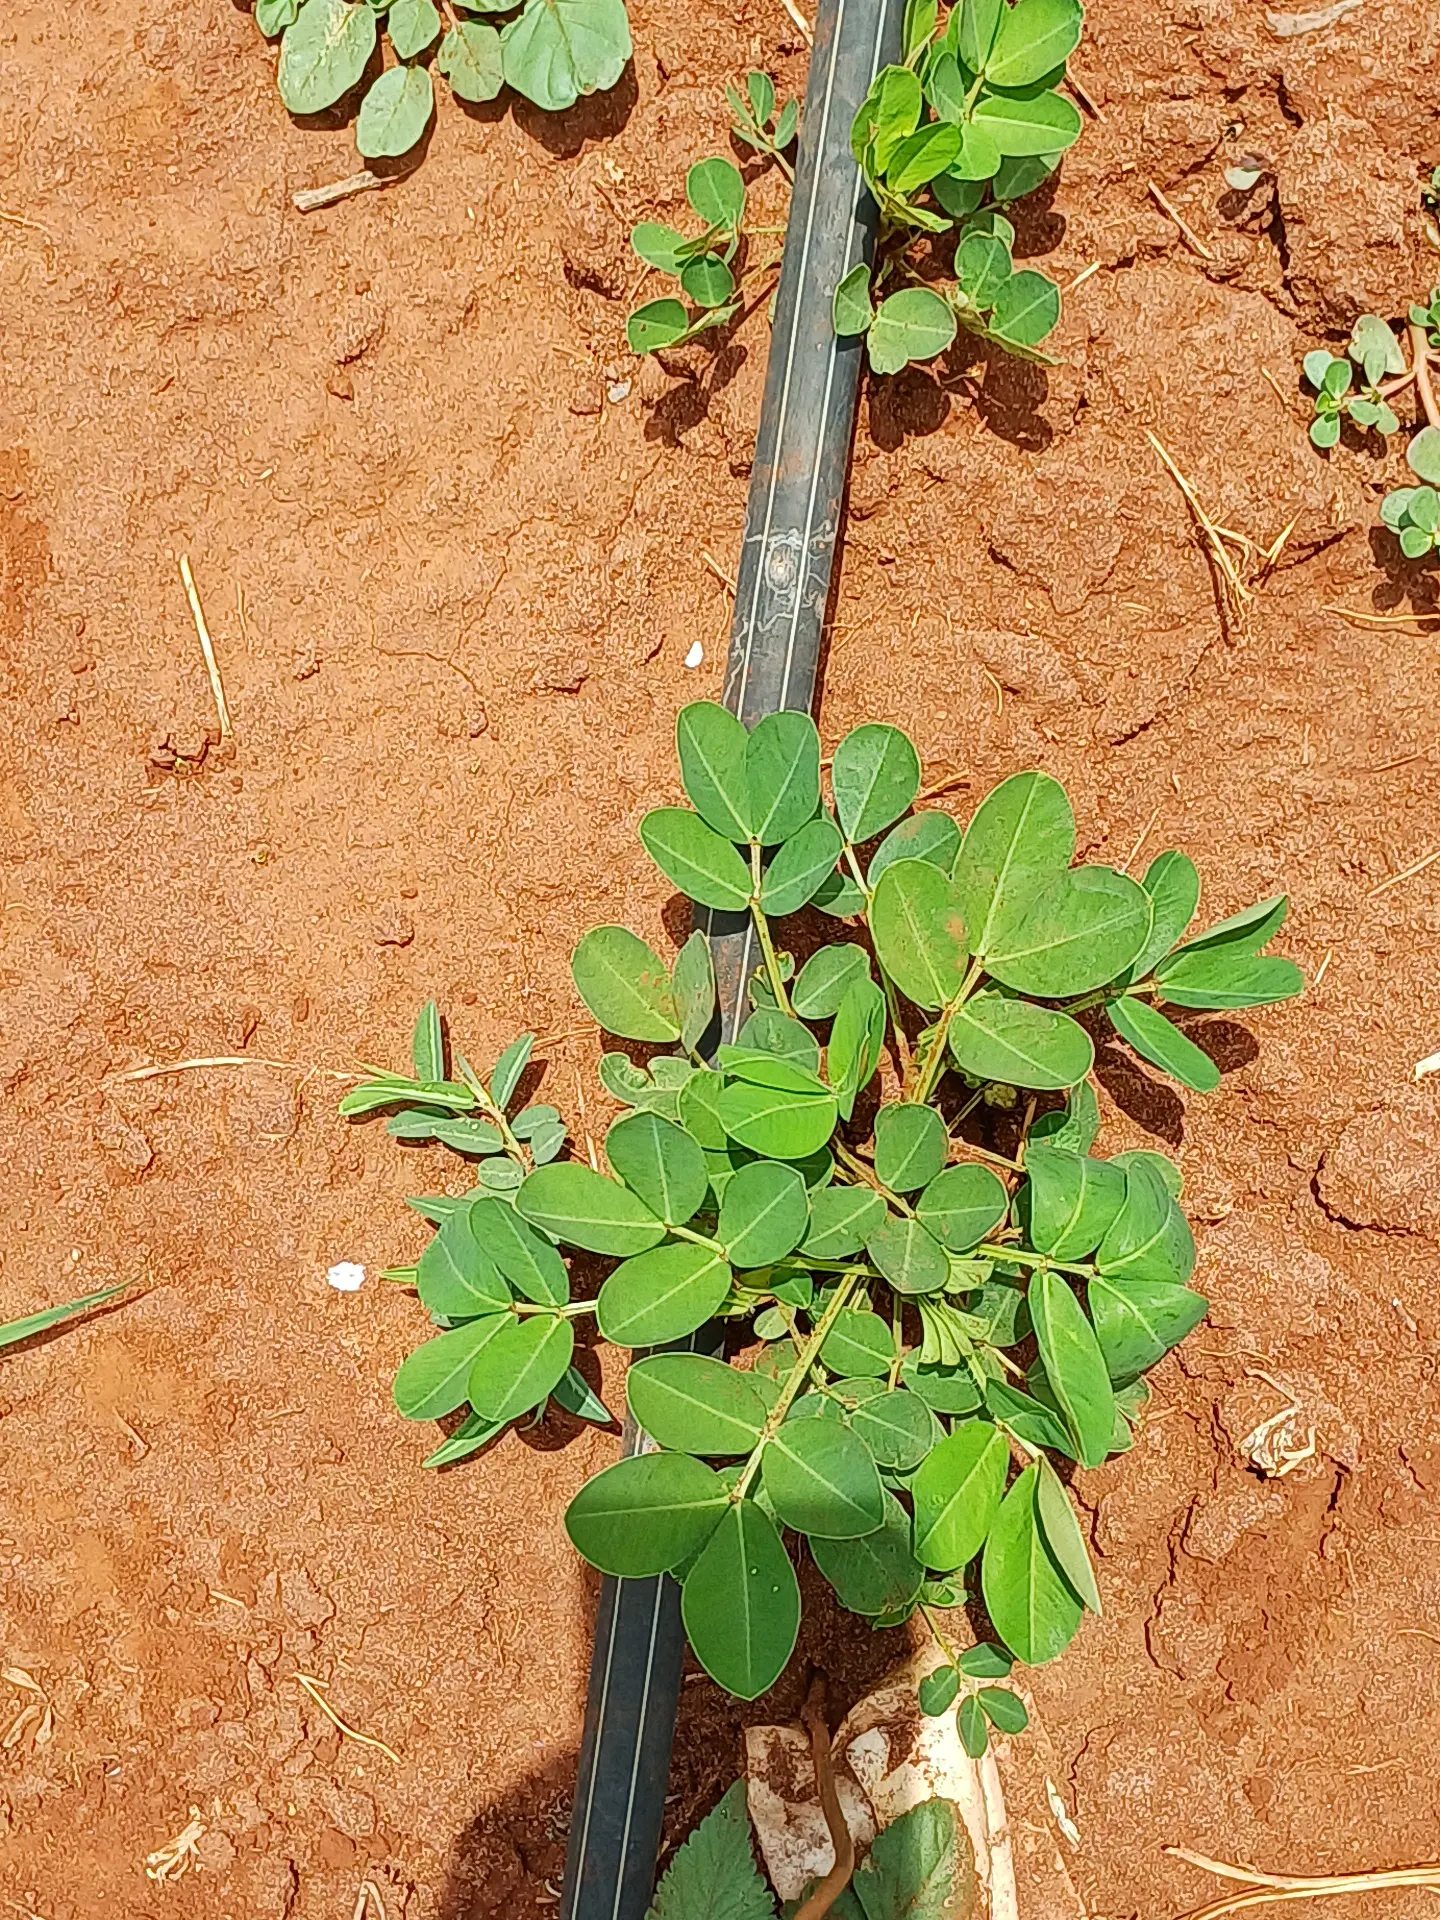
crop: groundnut
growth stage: vegetative
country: Kenya
